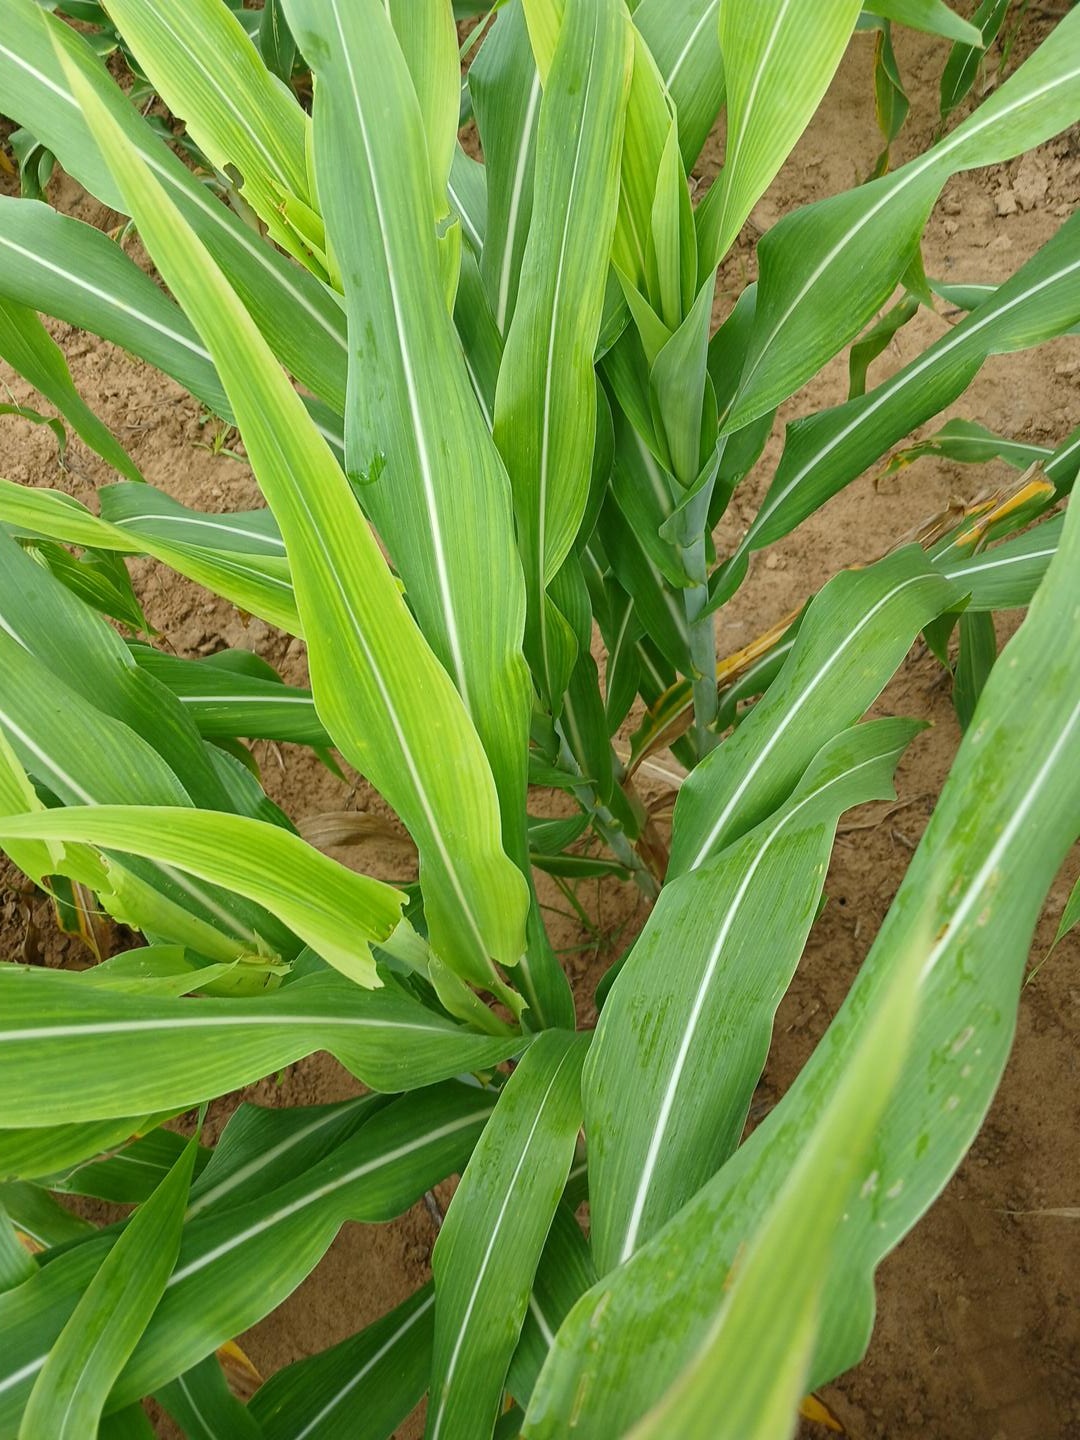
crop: sorghum
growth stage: heading tuber
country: Senegal
